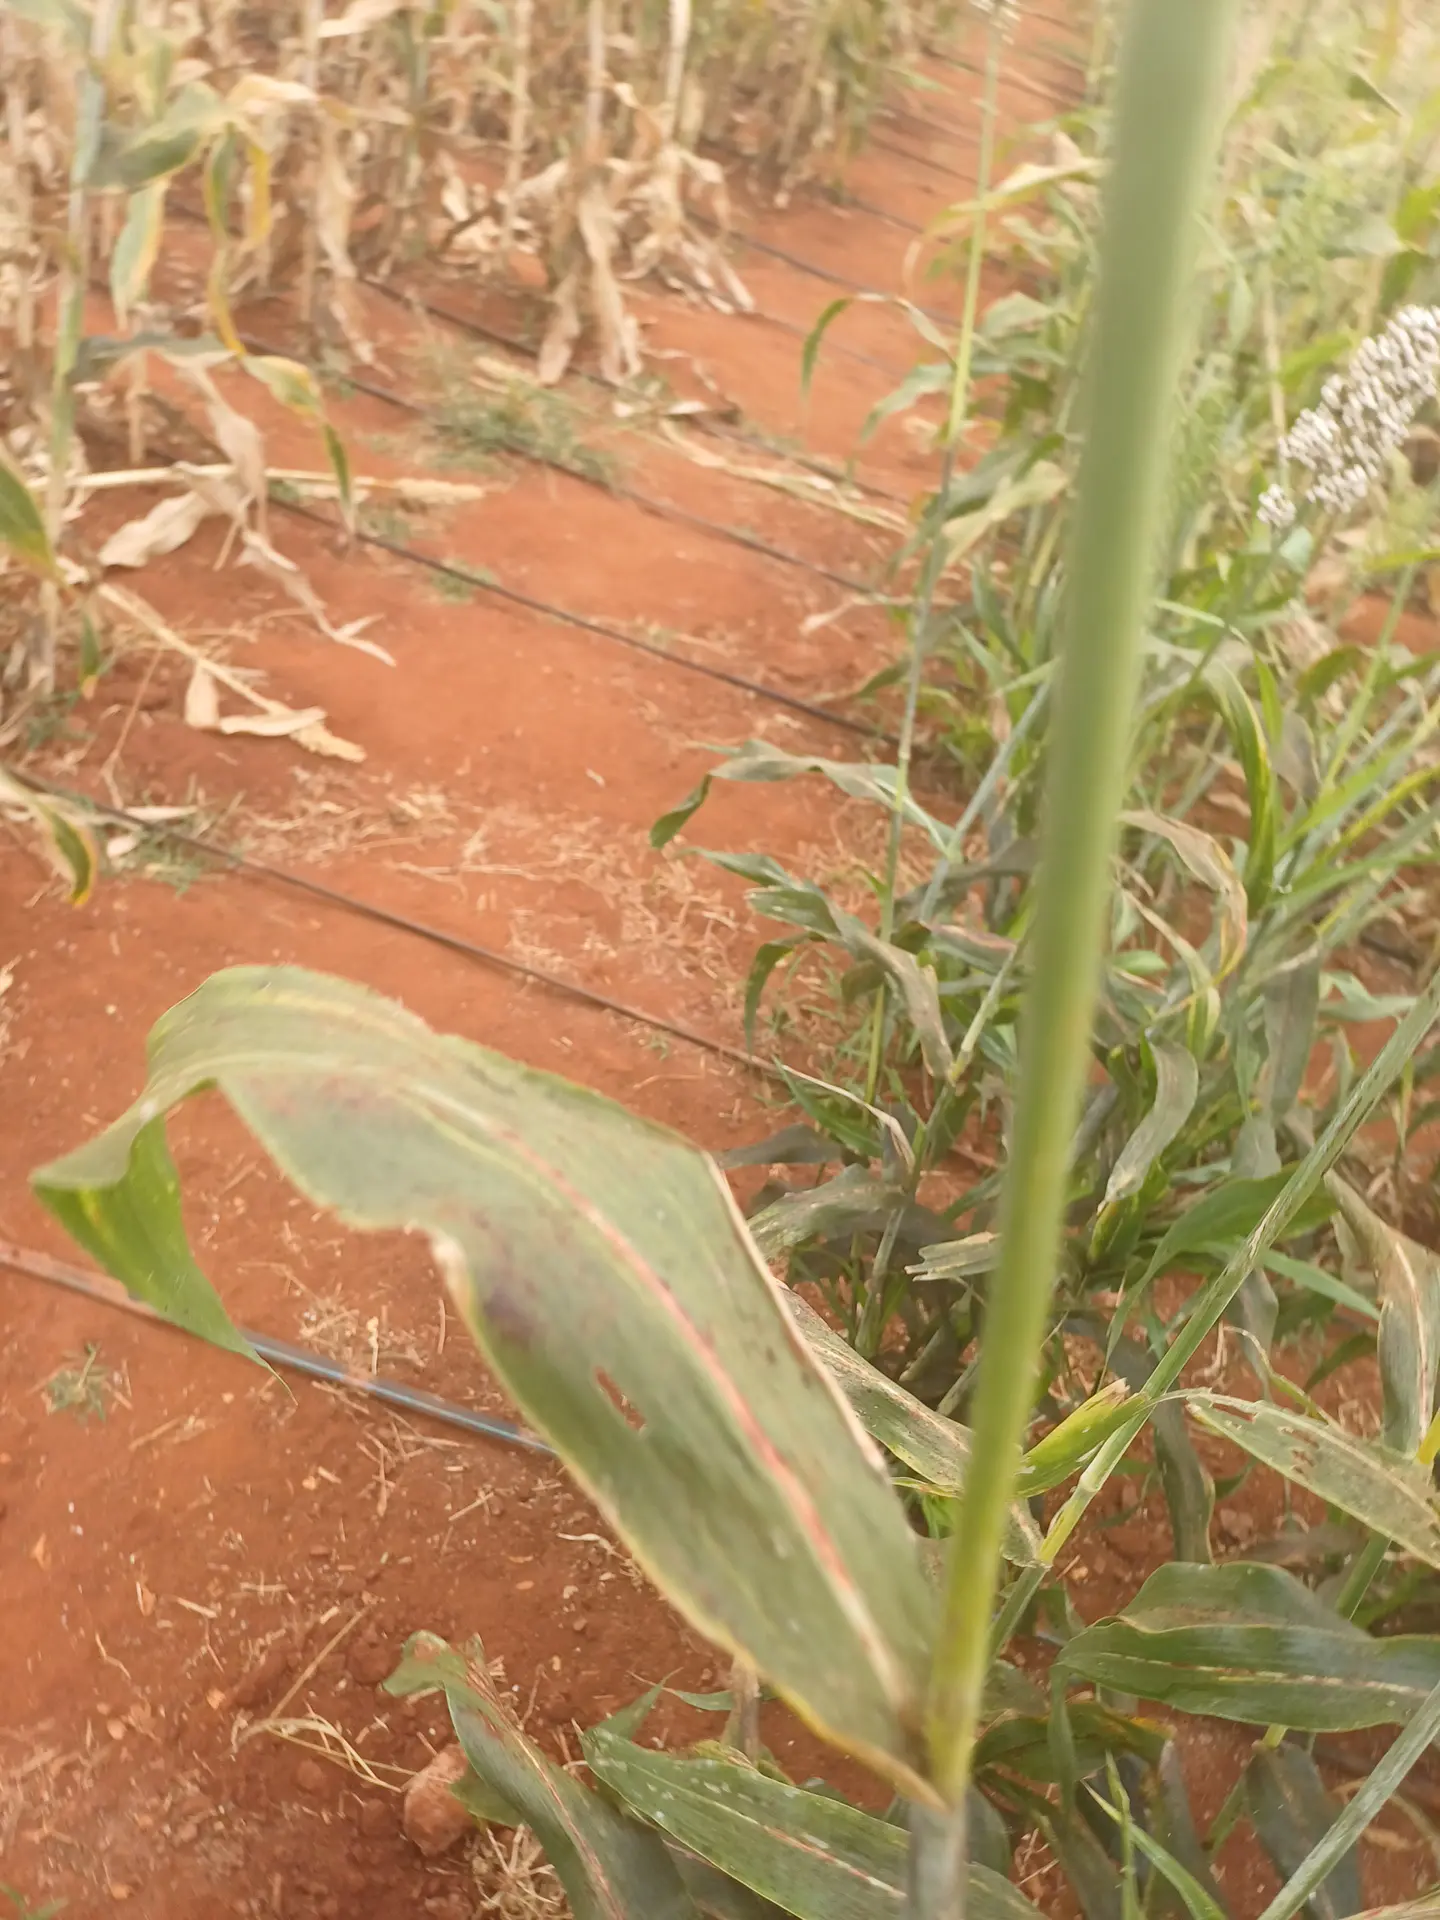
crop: sorghum
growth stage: maturity
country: Kenya
